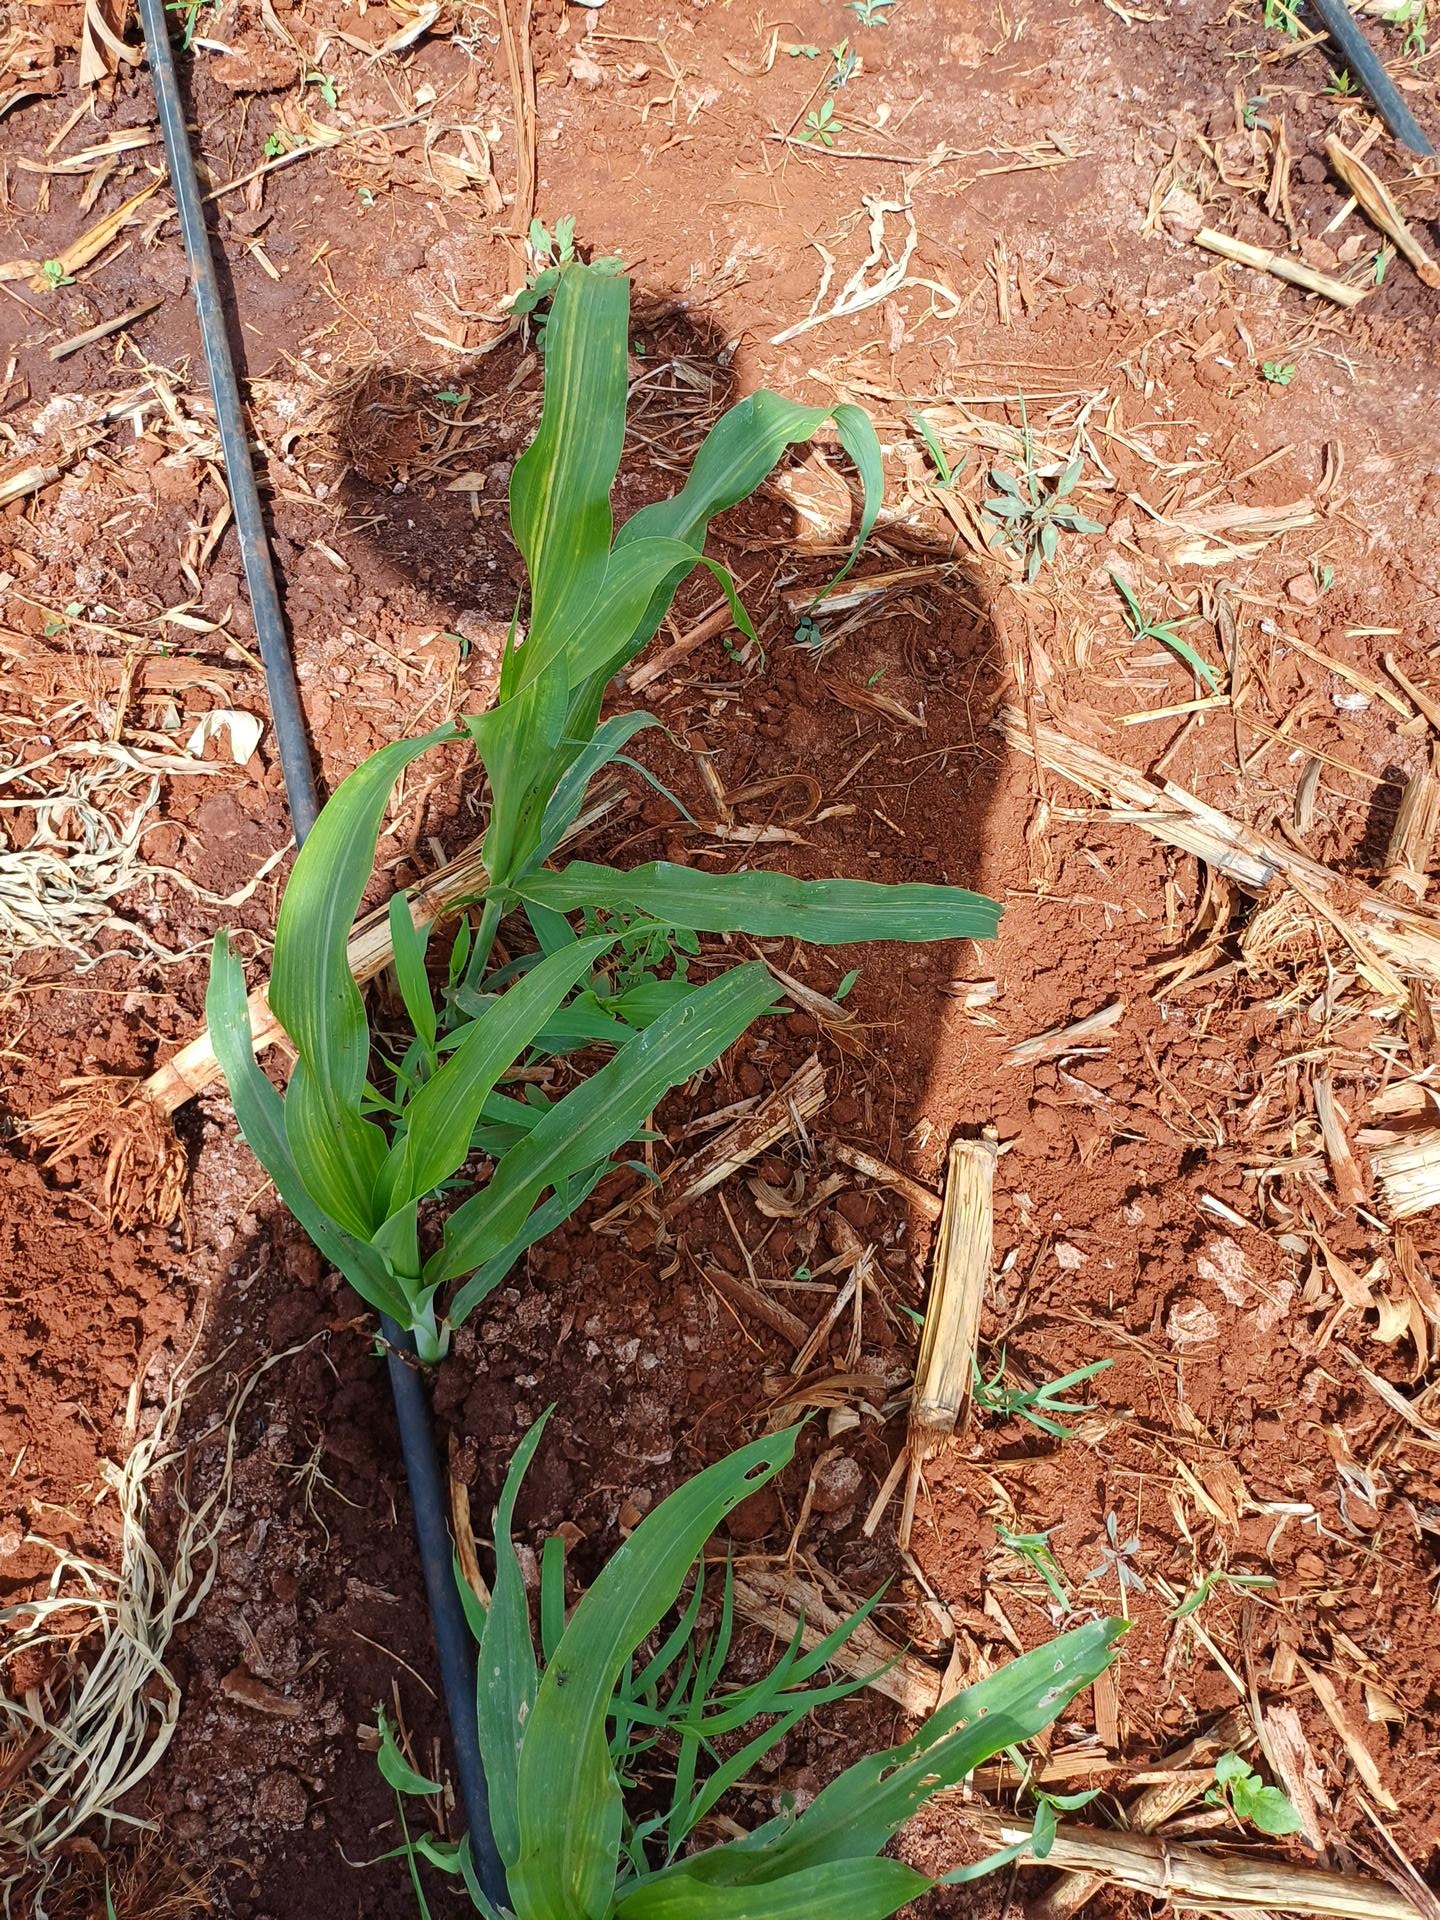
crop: sorghum
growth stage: vegetative
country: Kenya
